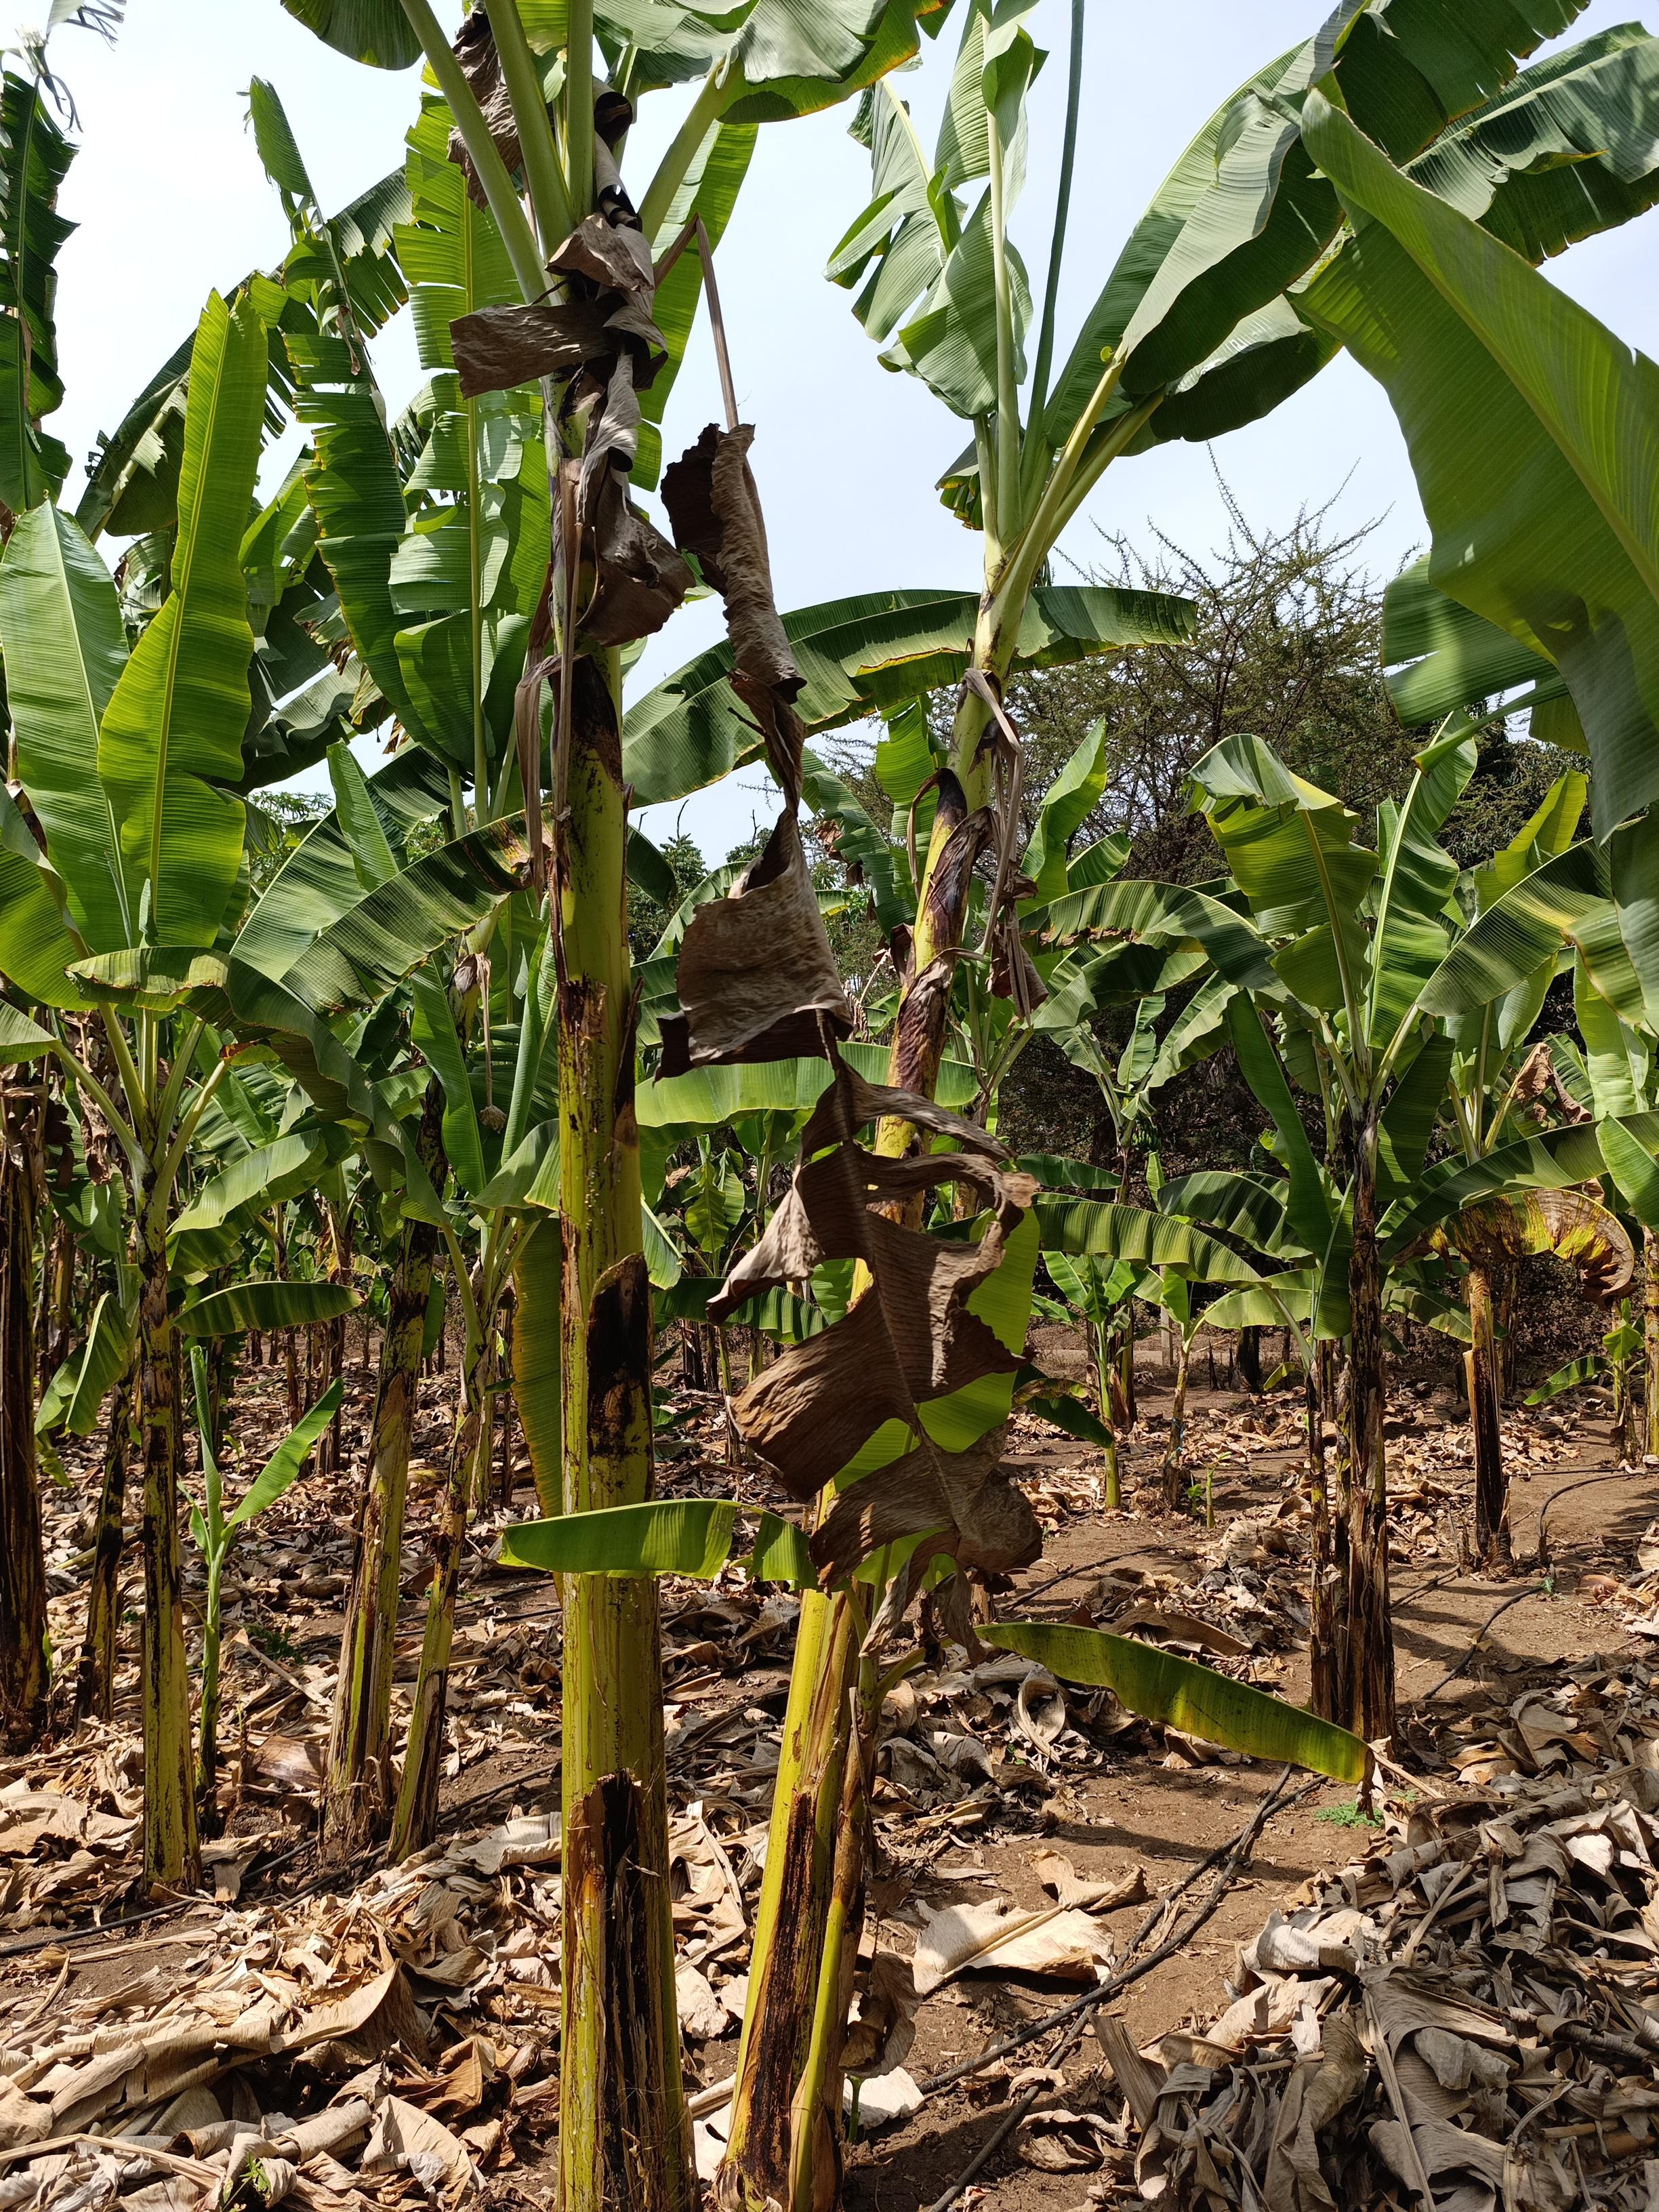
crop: banana
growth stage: vegetative
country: Tanzania
